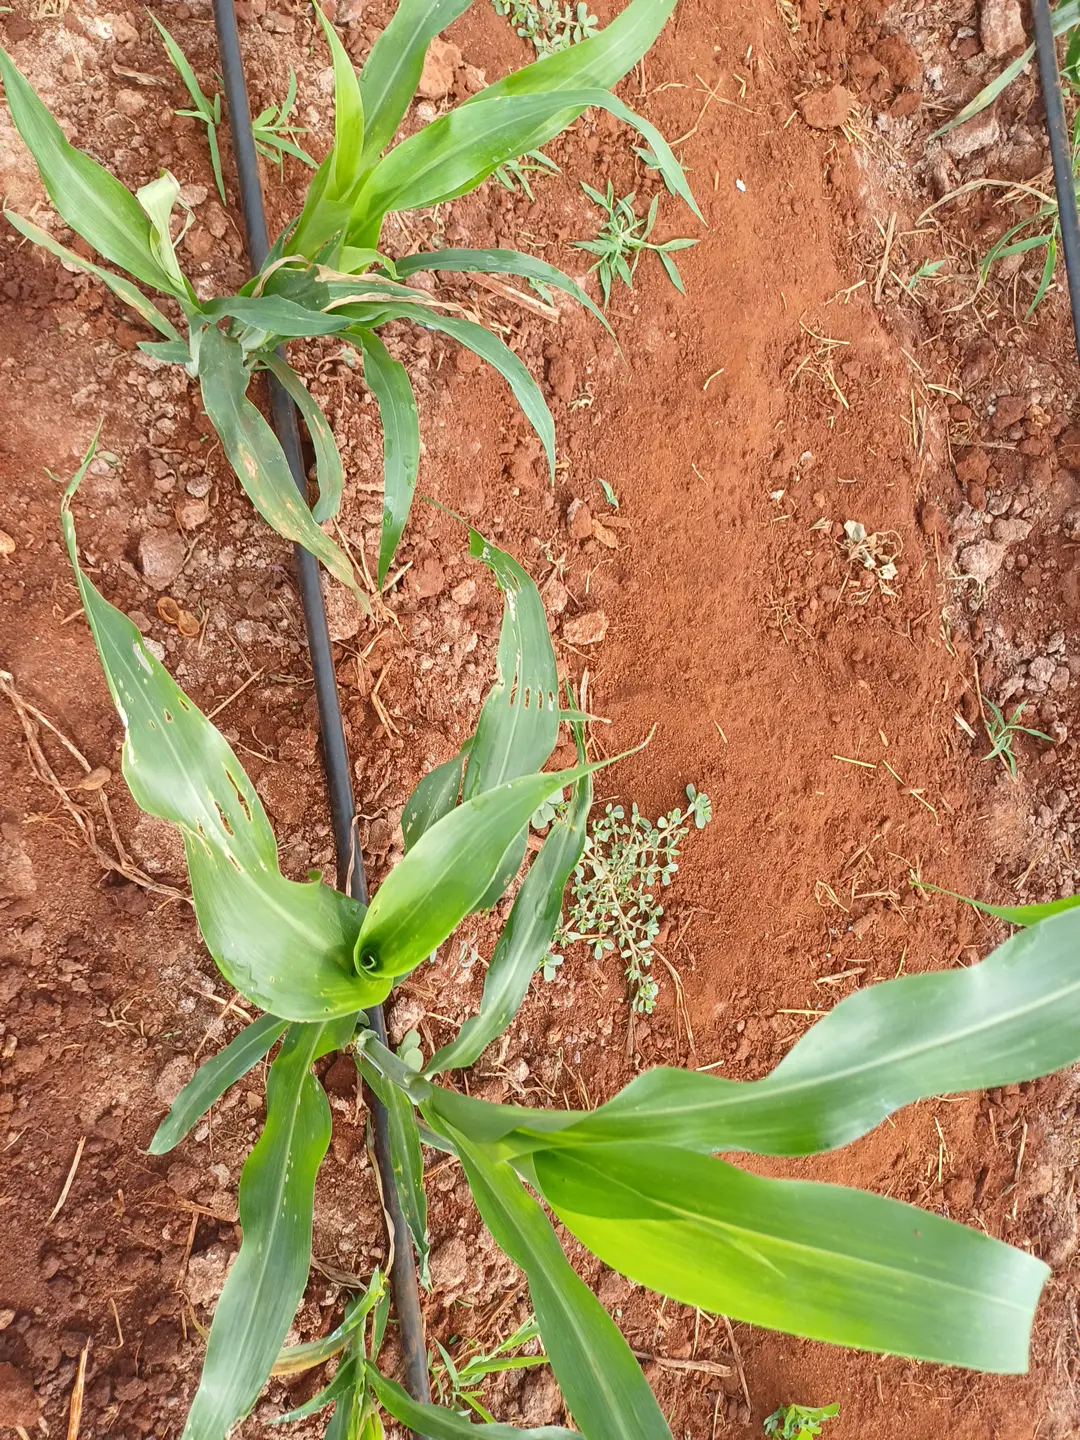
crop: sorghum
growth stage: elongation stem
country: Kenya
